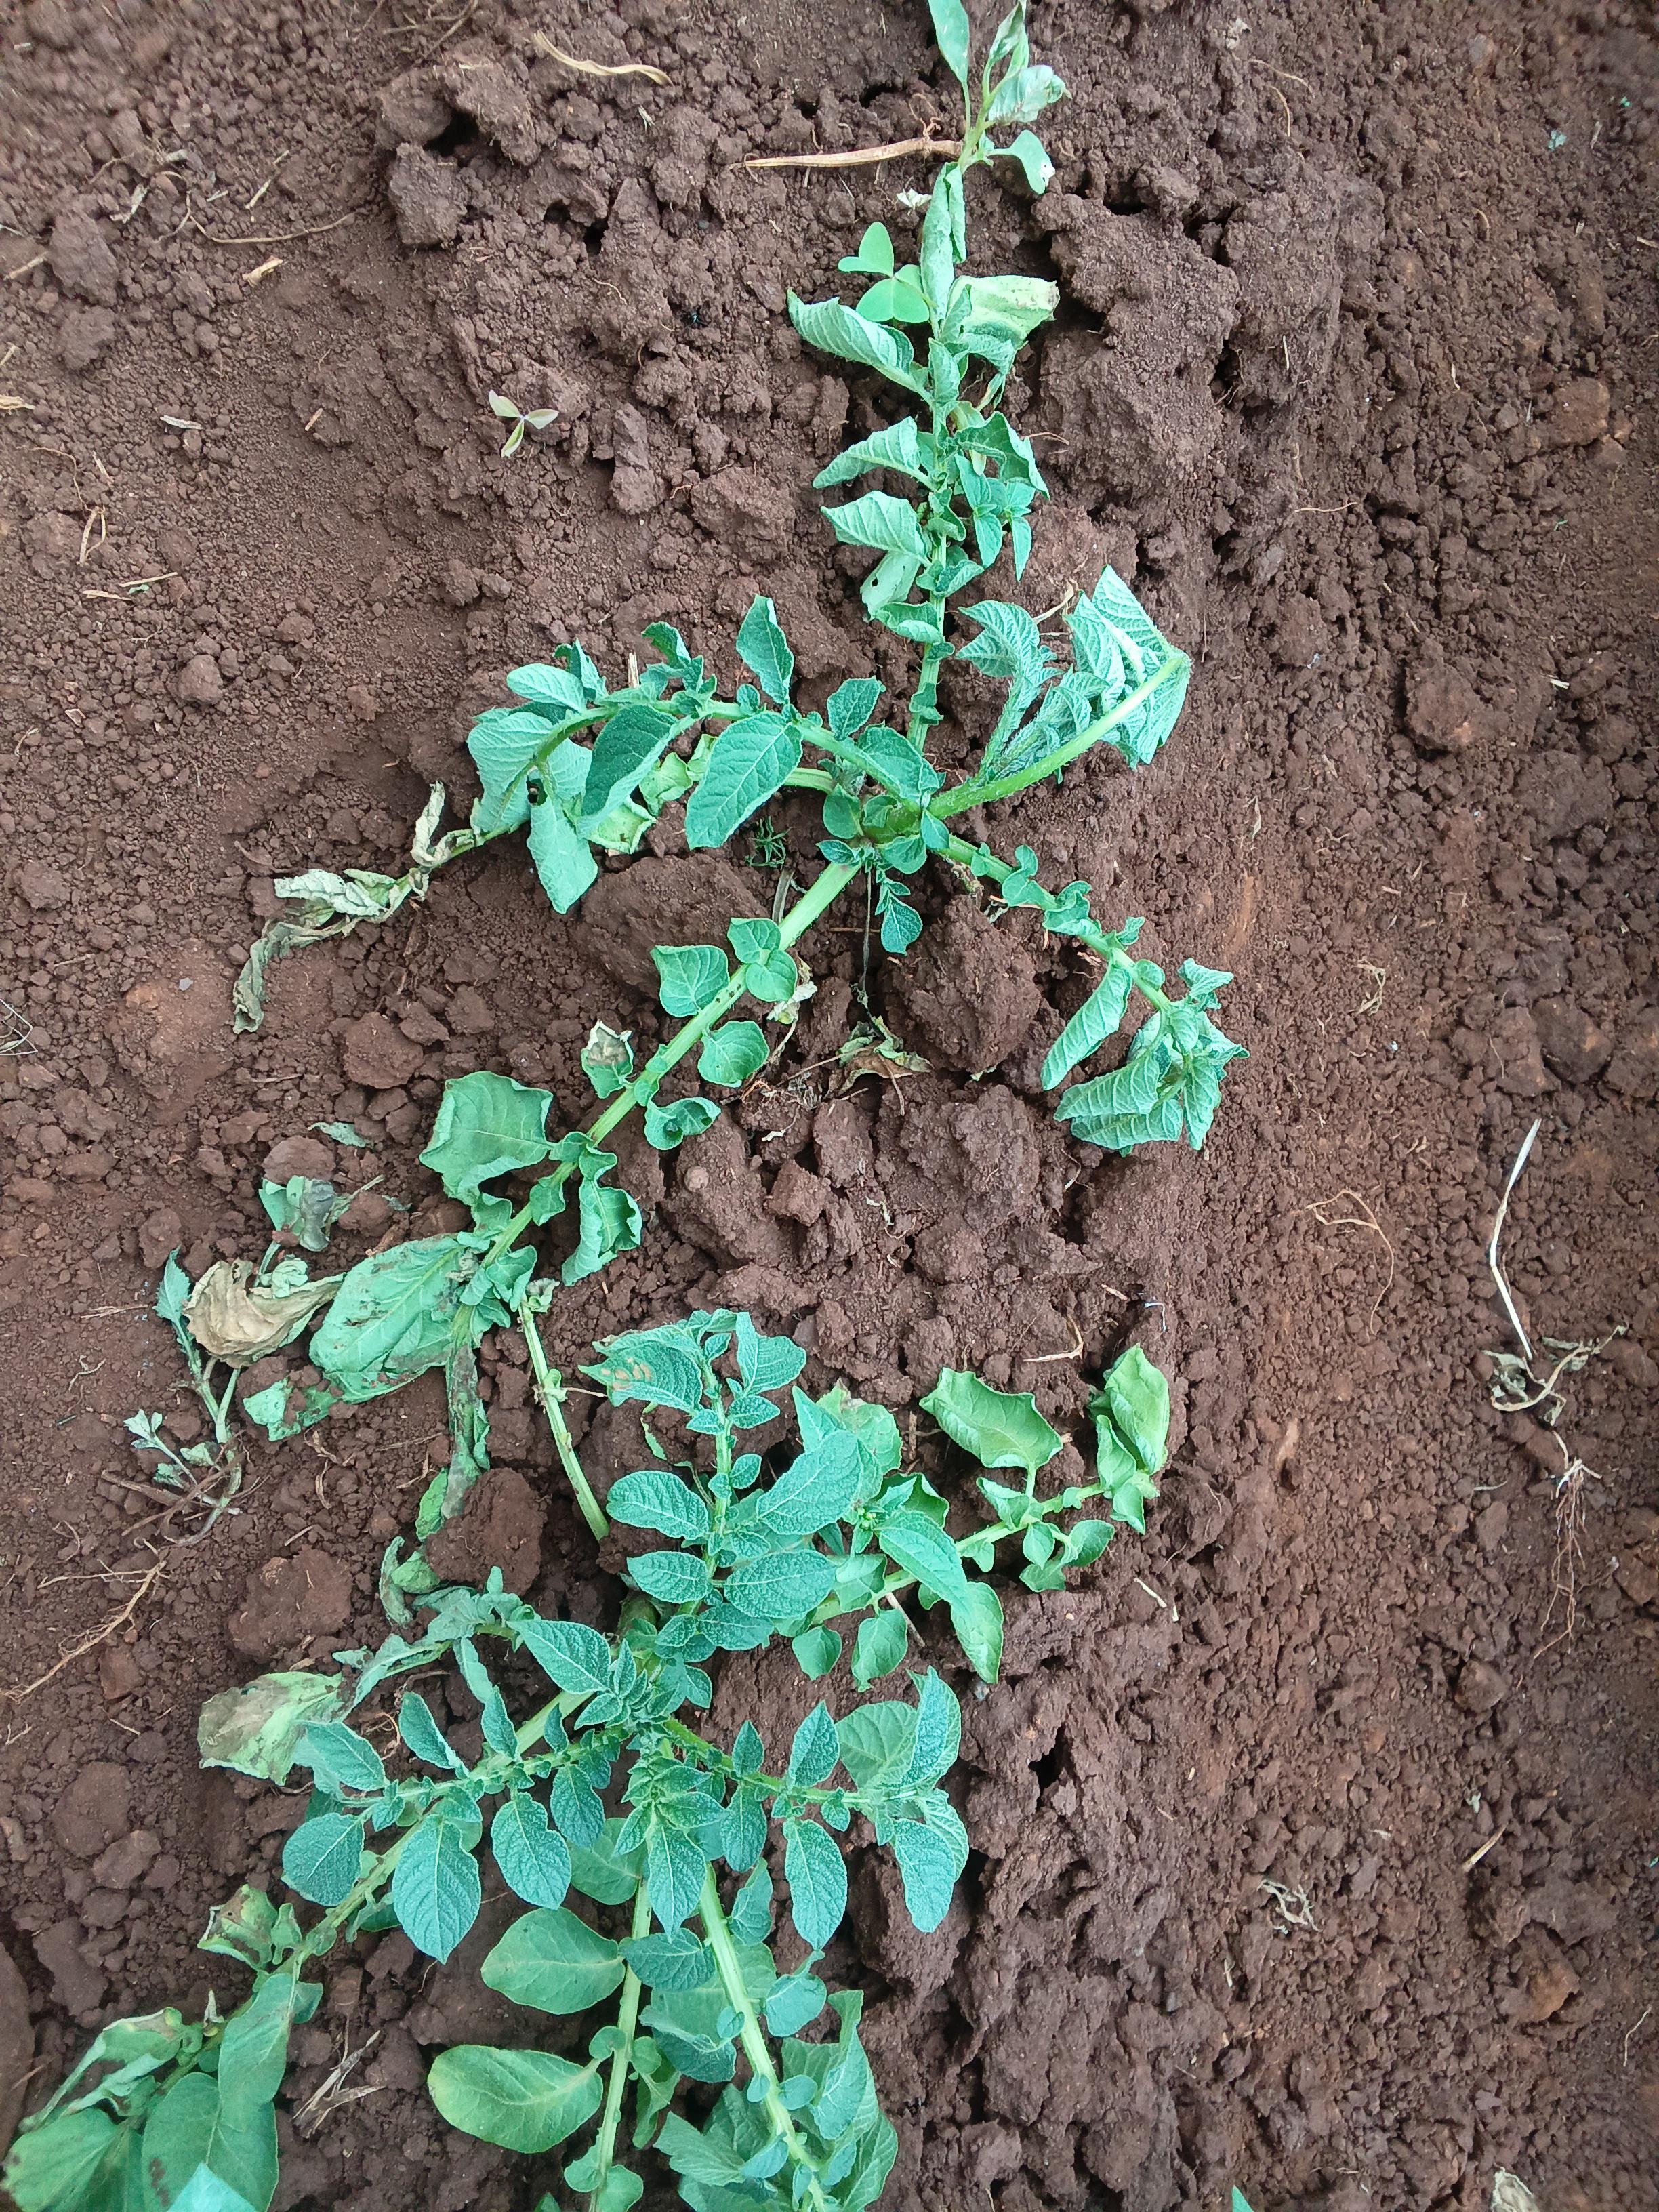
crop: potato
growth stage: vegetative
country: Kenya
